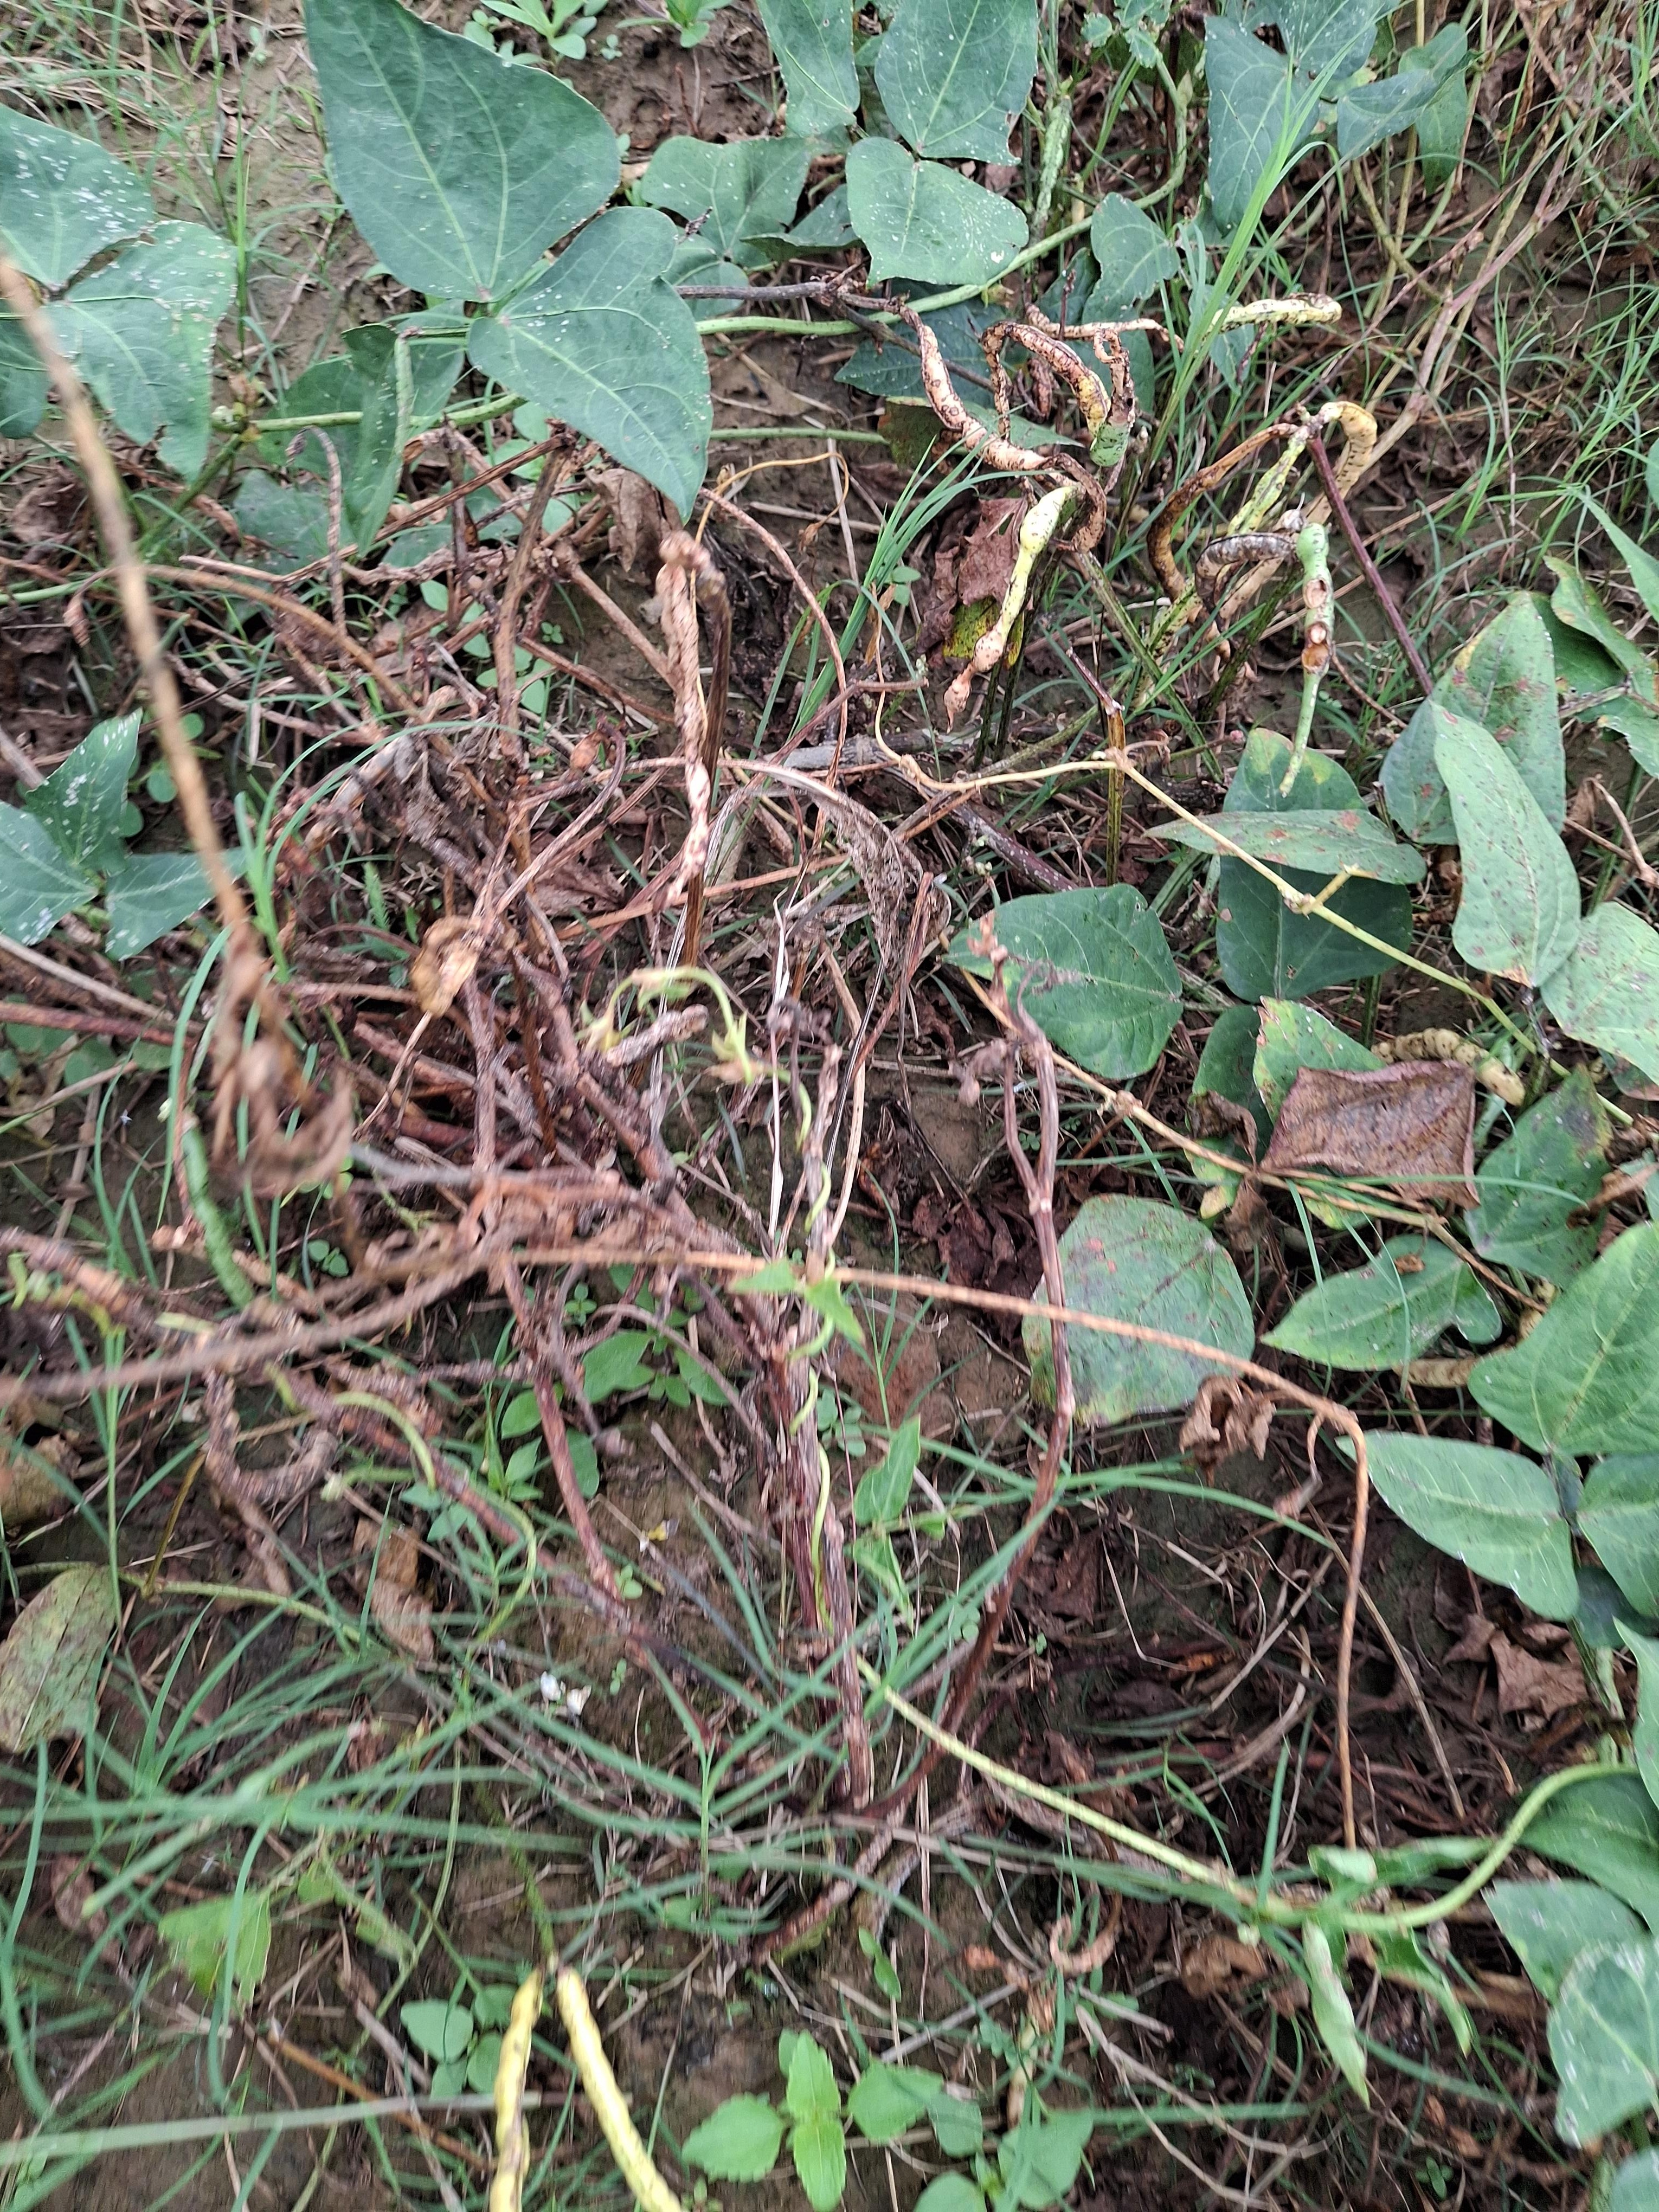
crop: cowpea
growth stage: maturity
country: Nigeria
